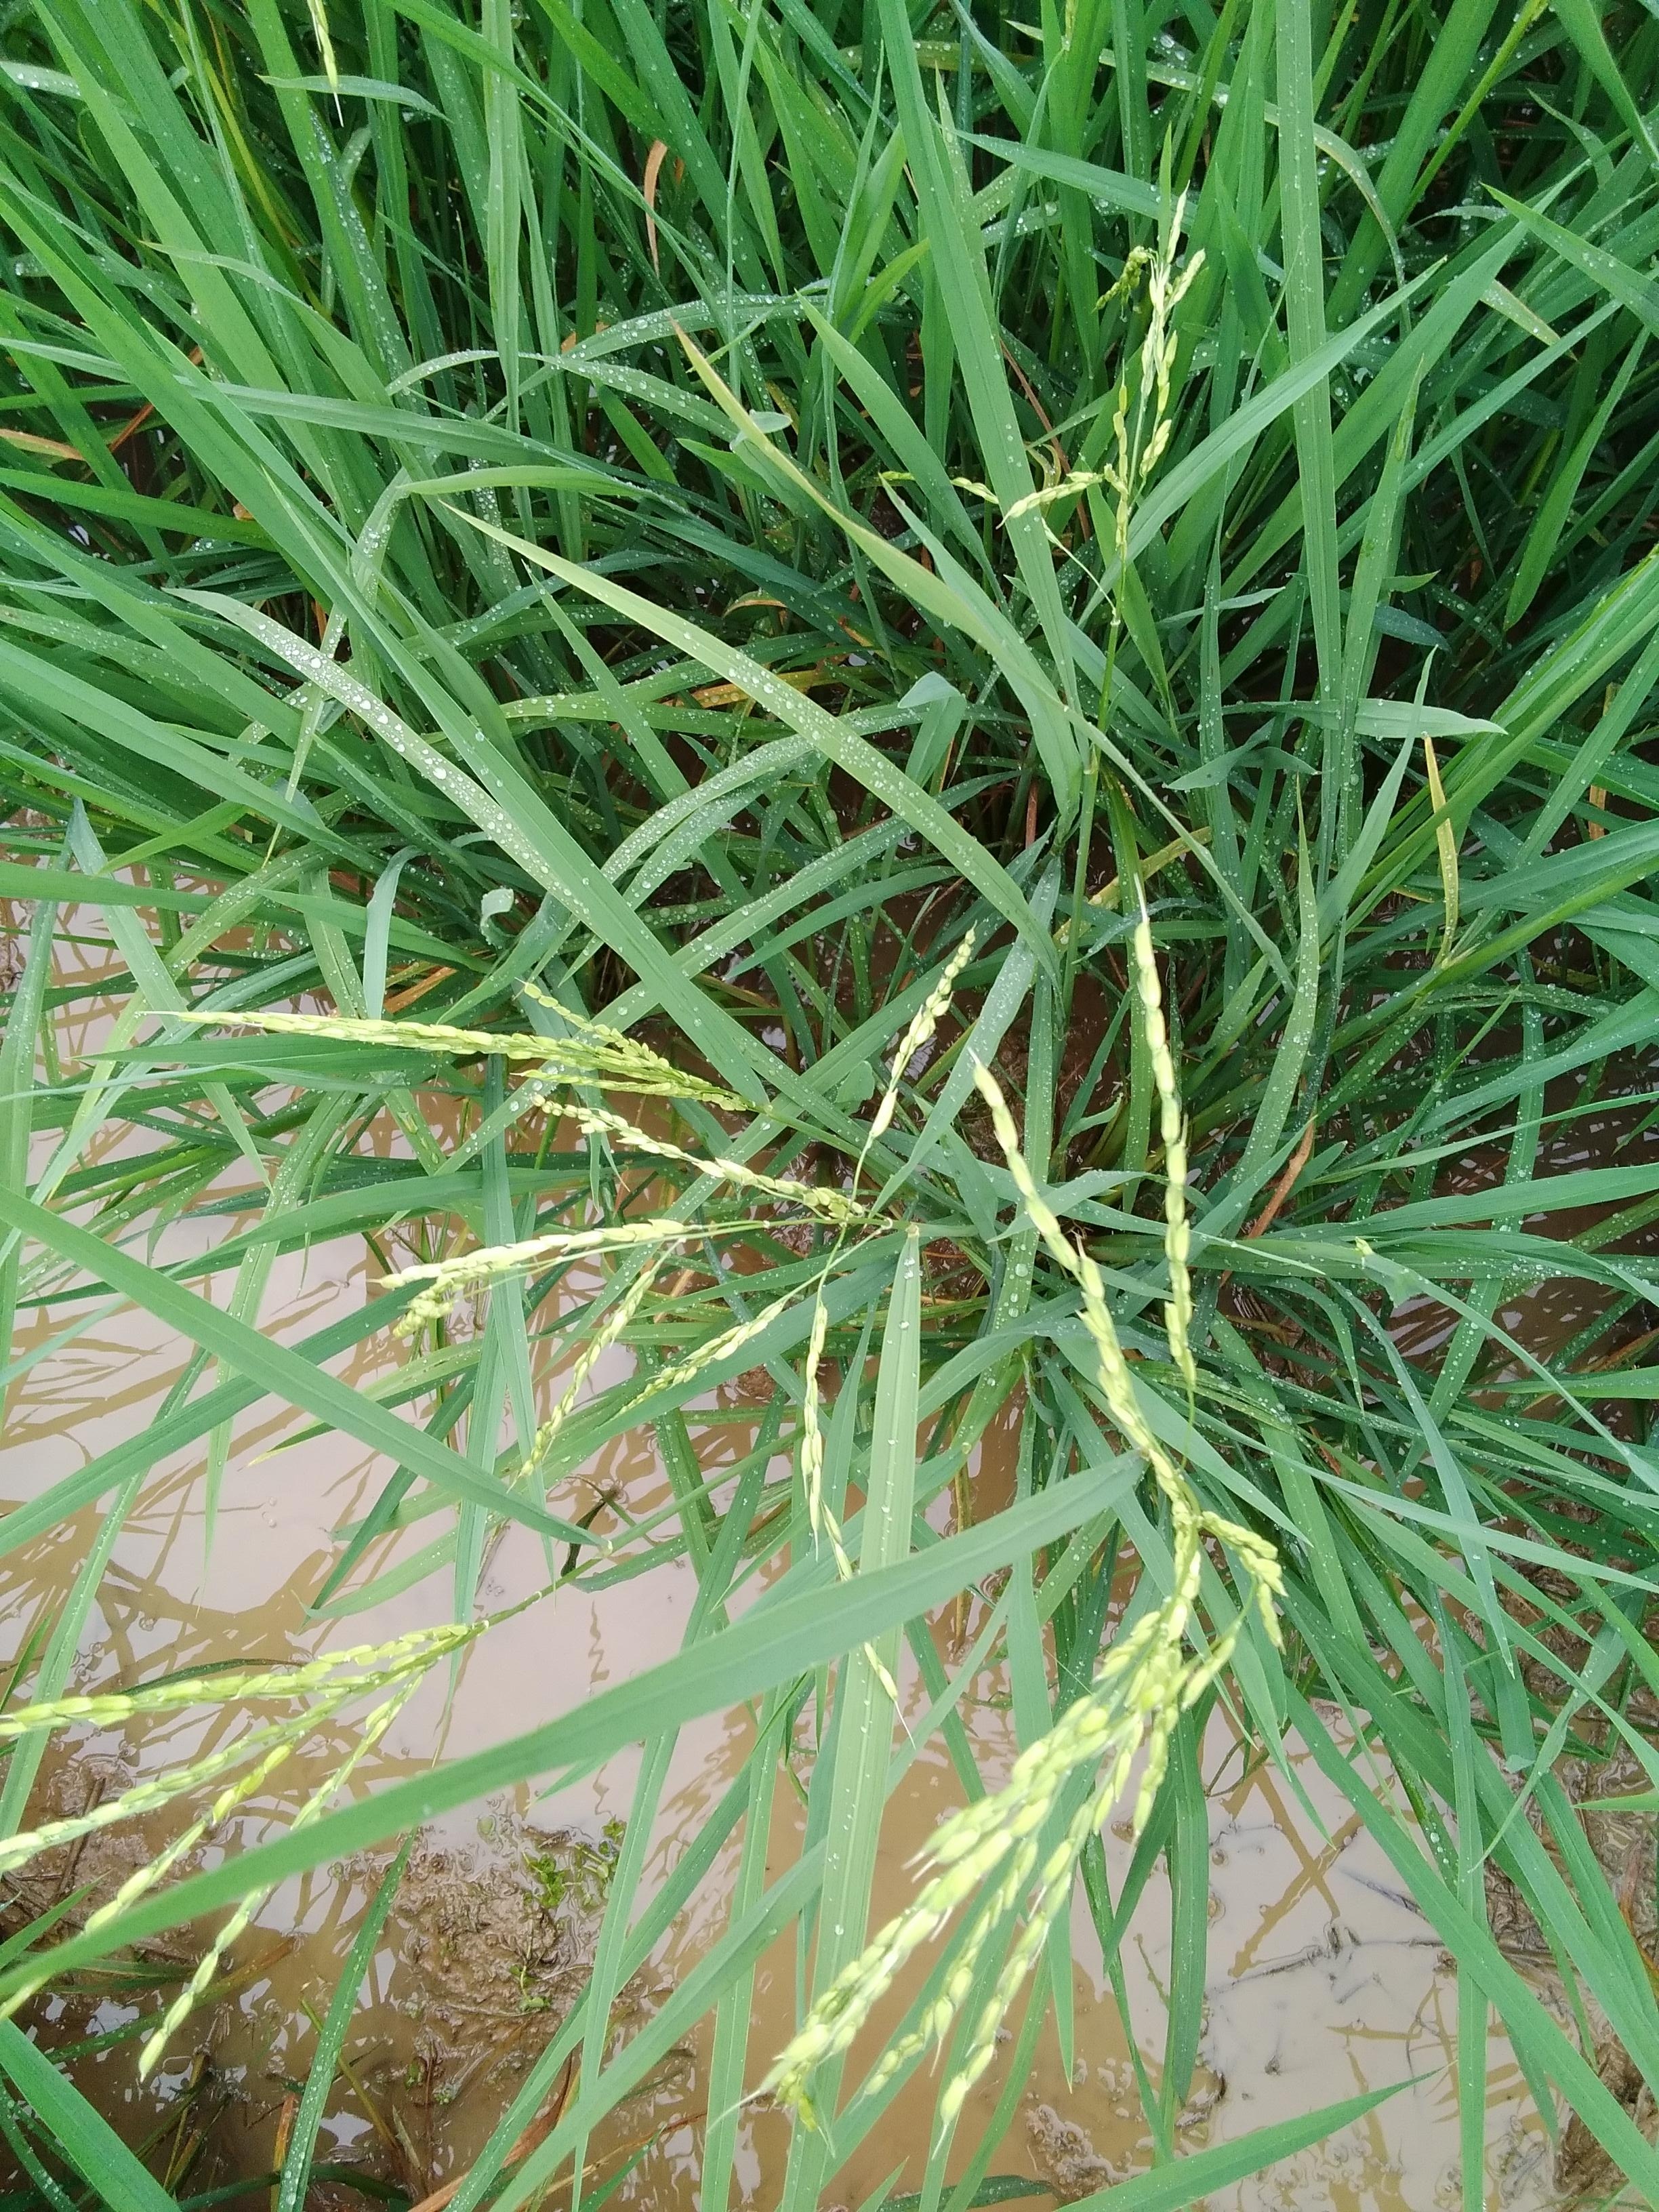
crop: rice
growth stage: flowering
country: Nigeria
